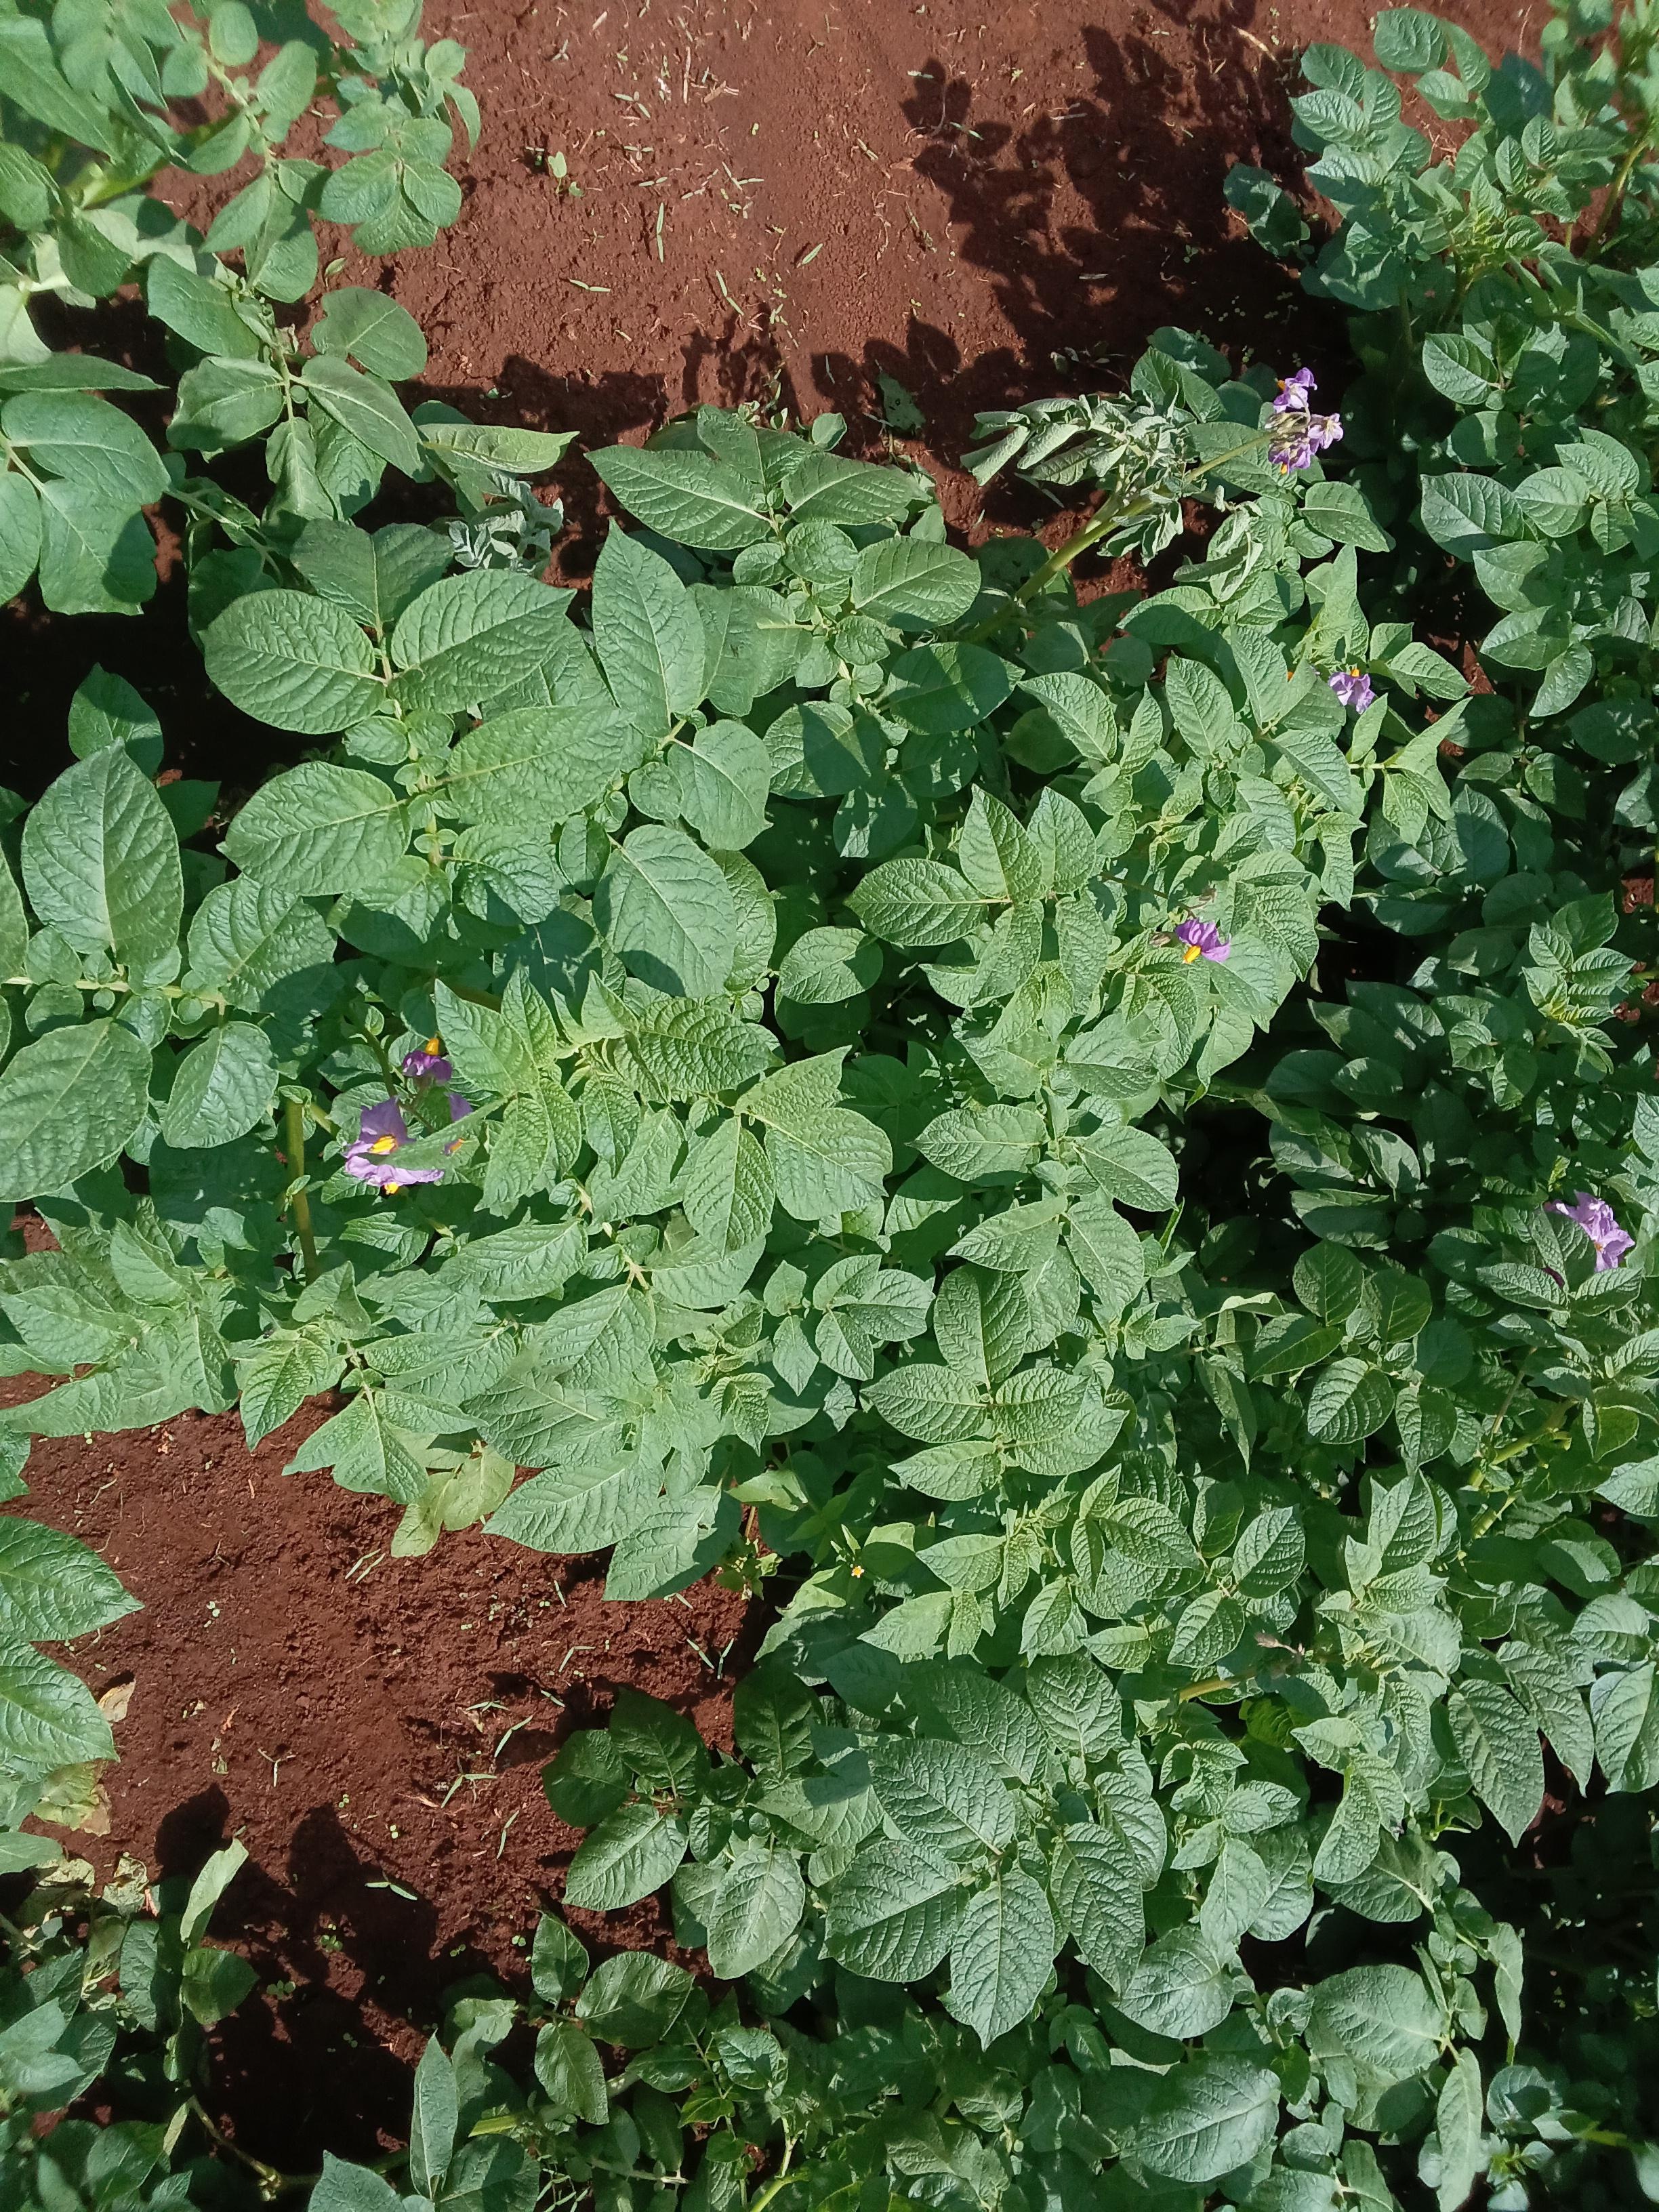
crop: potato
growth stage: flowering
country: Kenya
